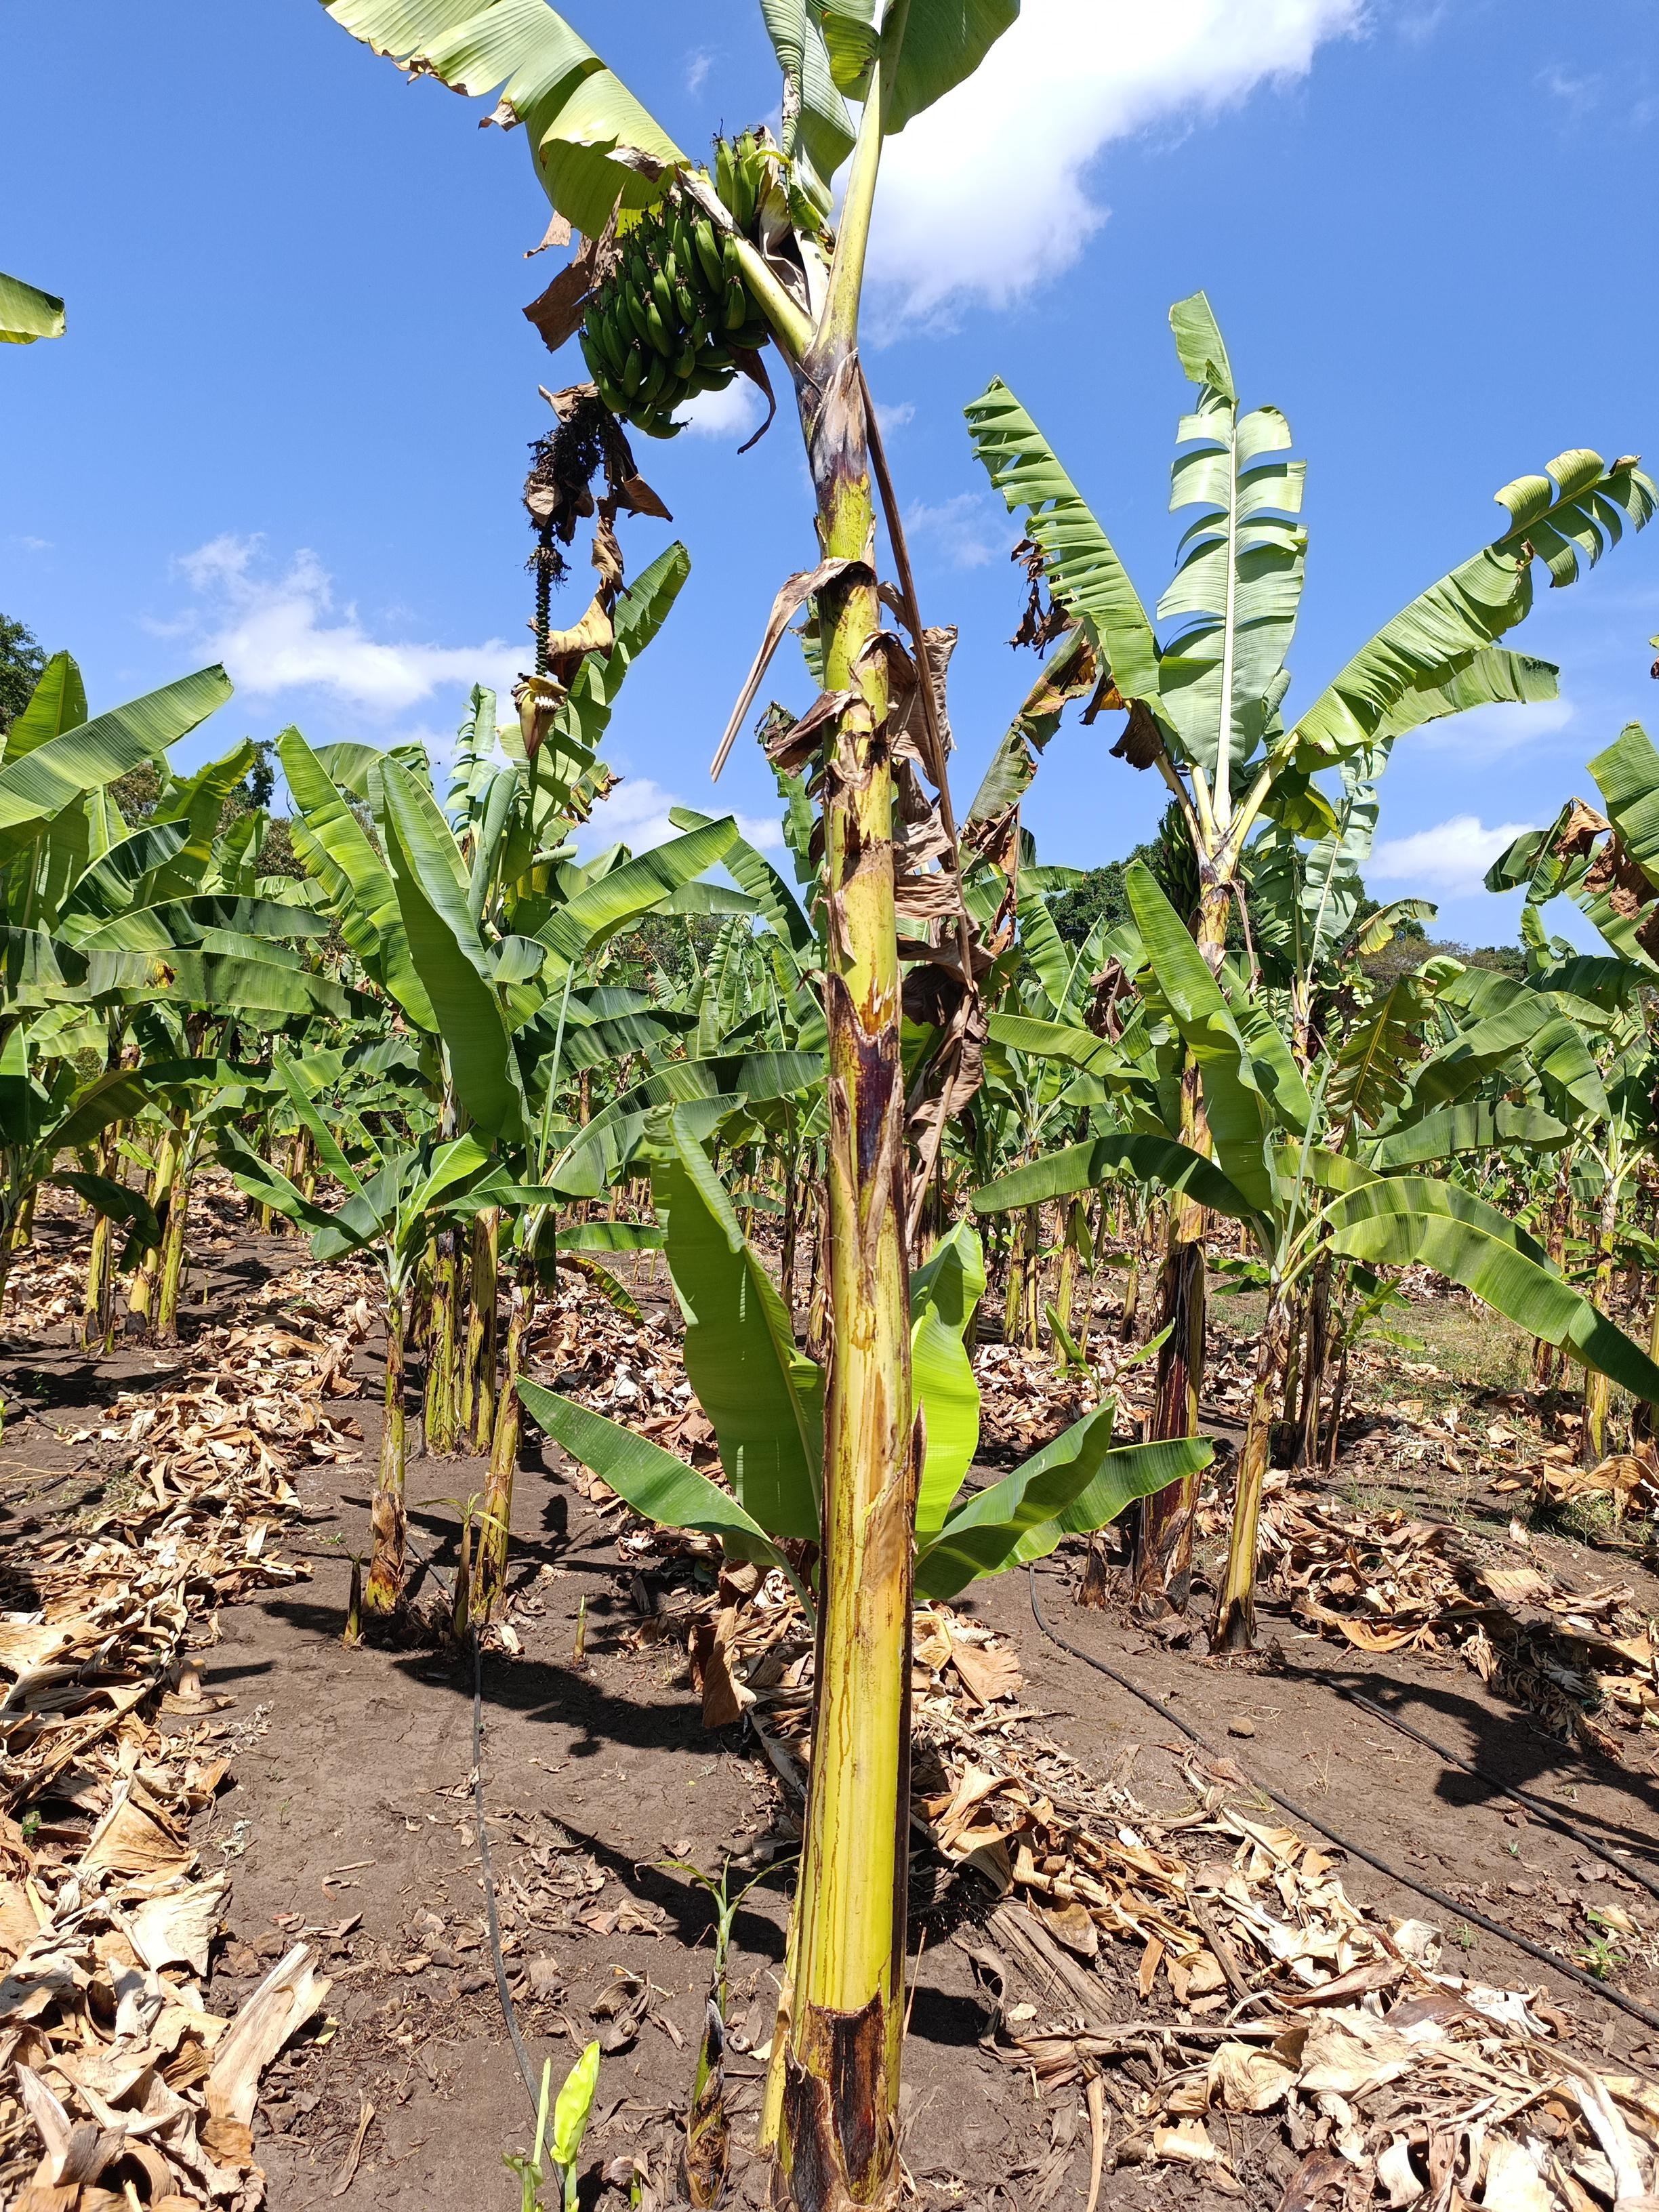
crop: banana
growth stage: development fruit
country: Tanzania
